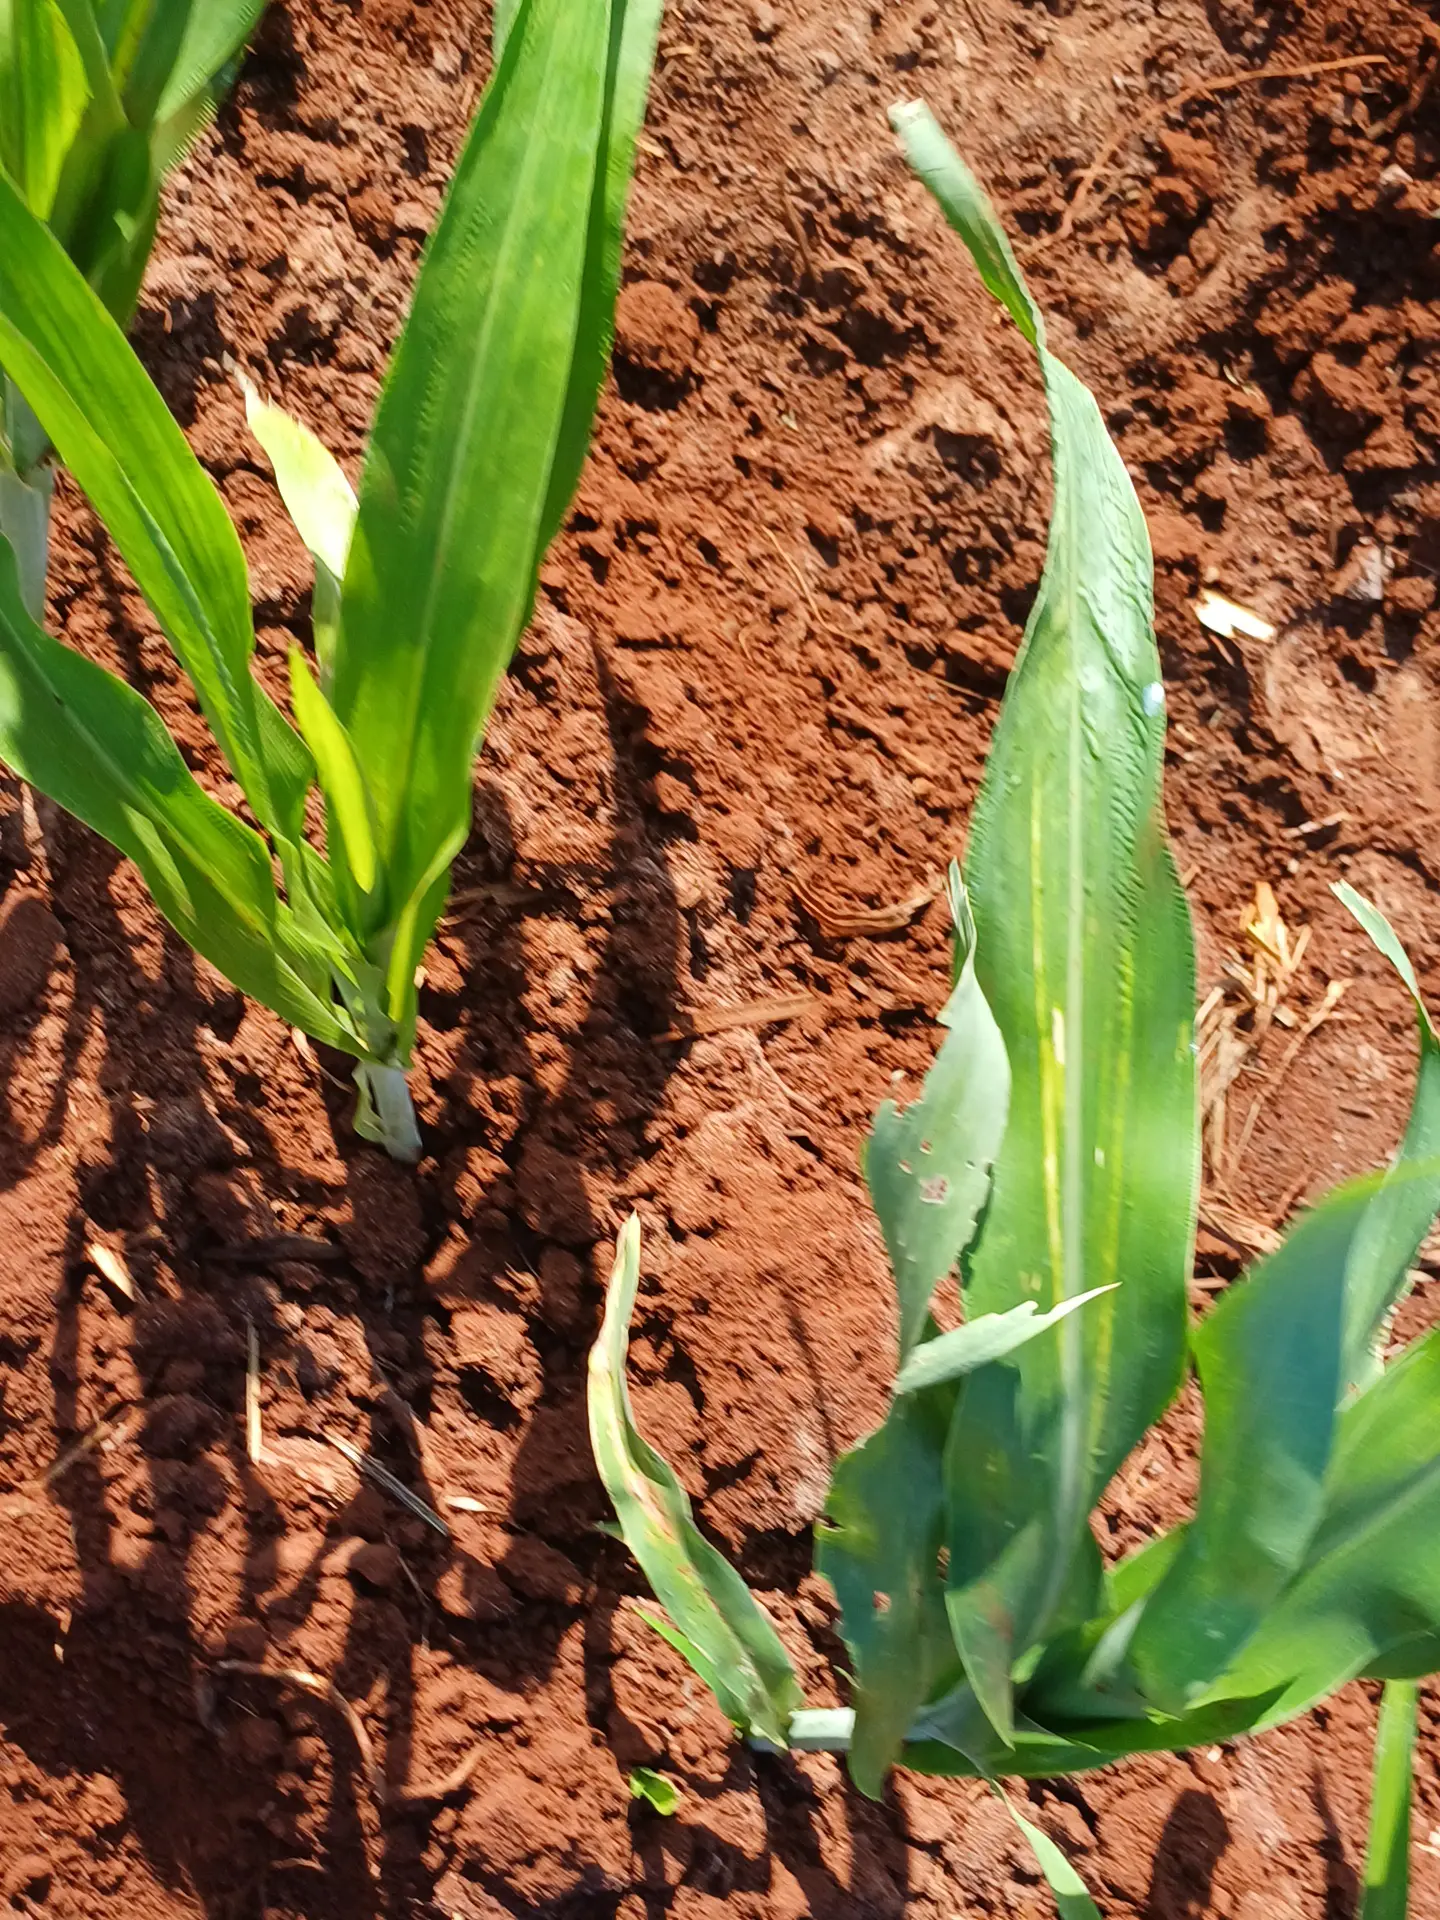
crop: sorghum
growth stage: vegetative
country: Kenya
